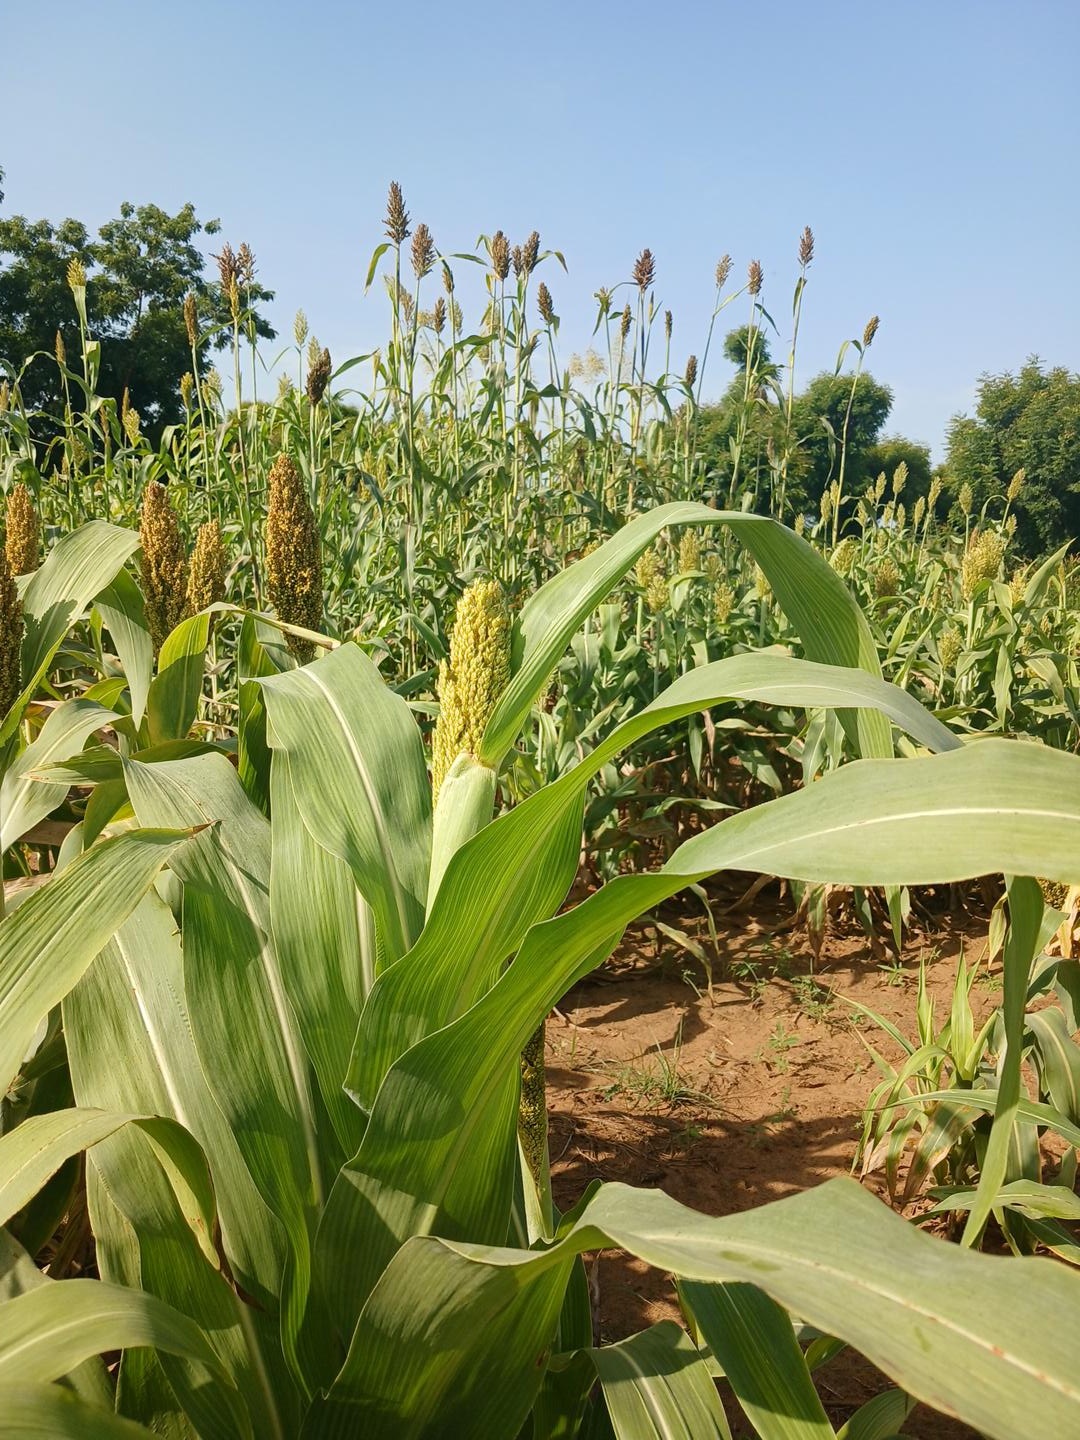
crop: sorghum
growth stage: flowering
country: Senegal
